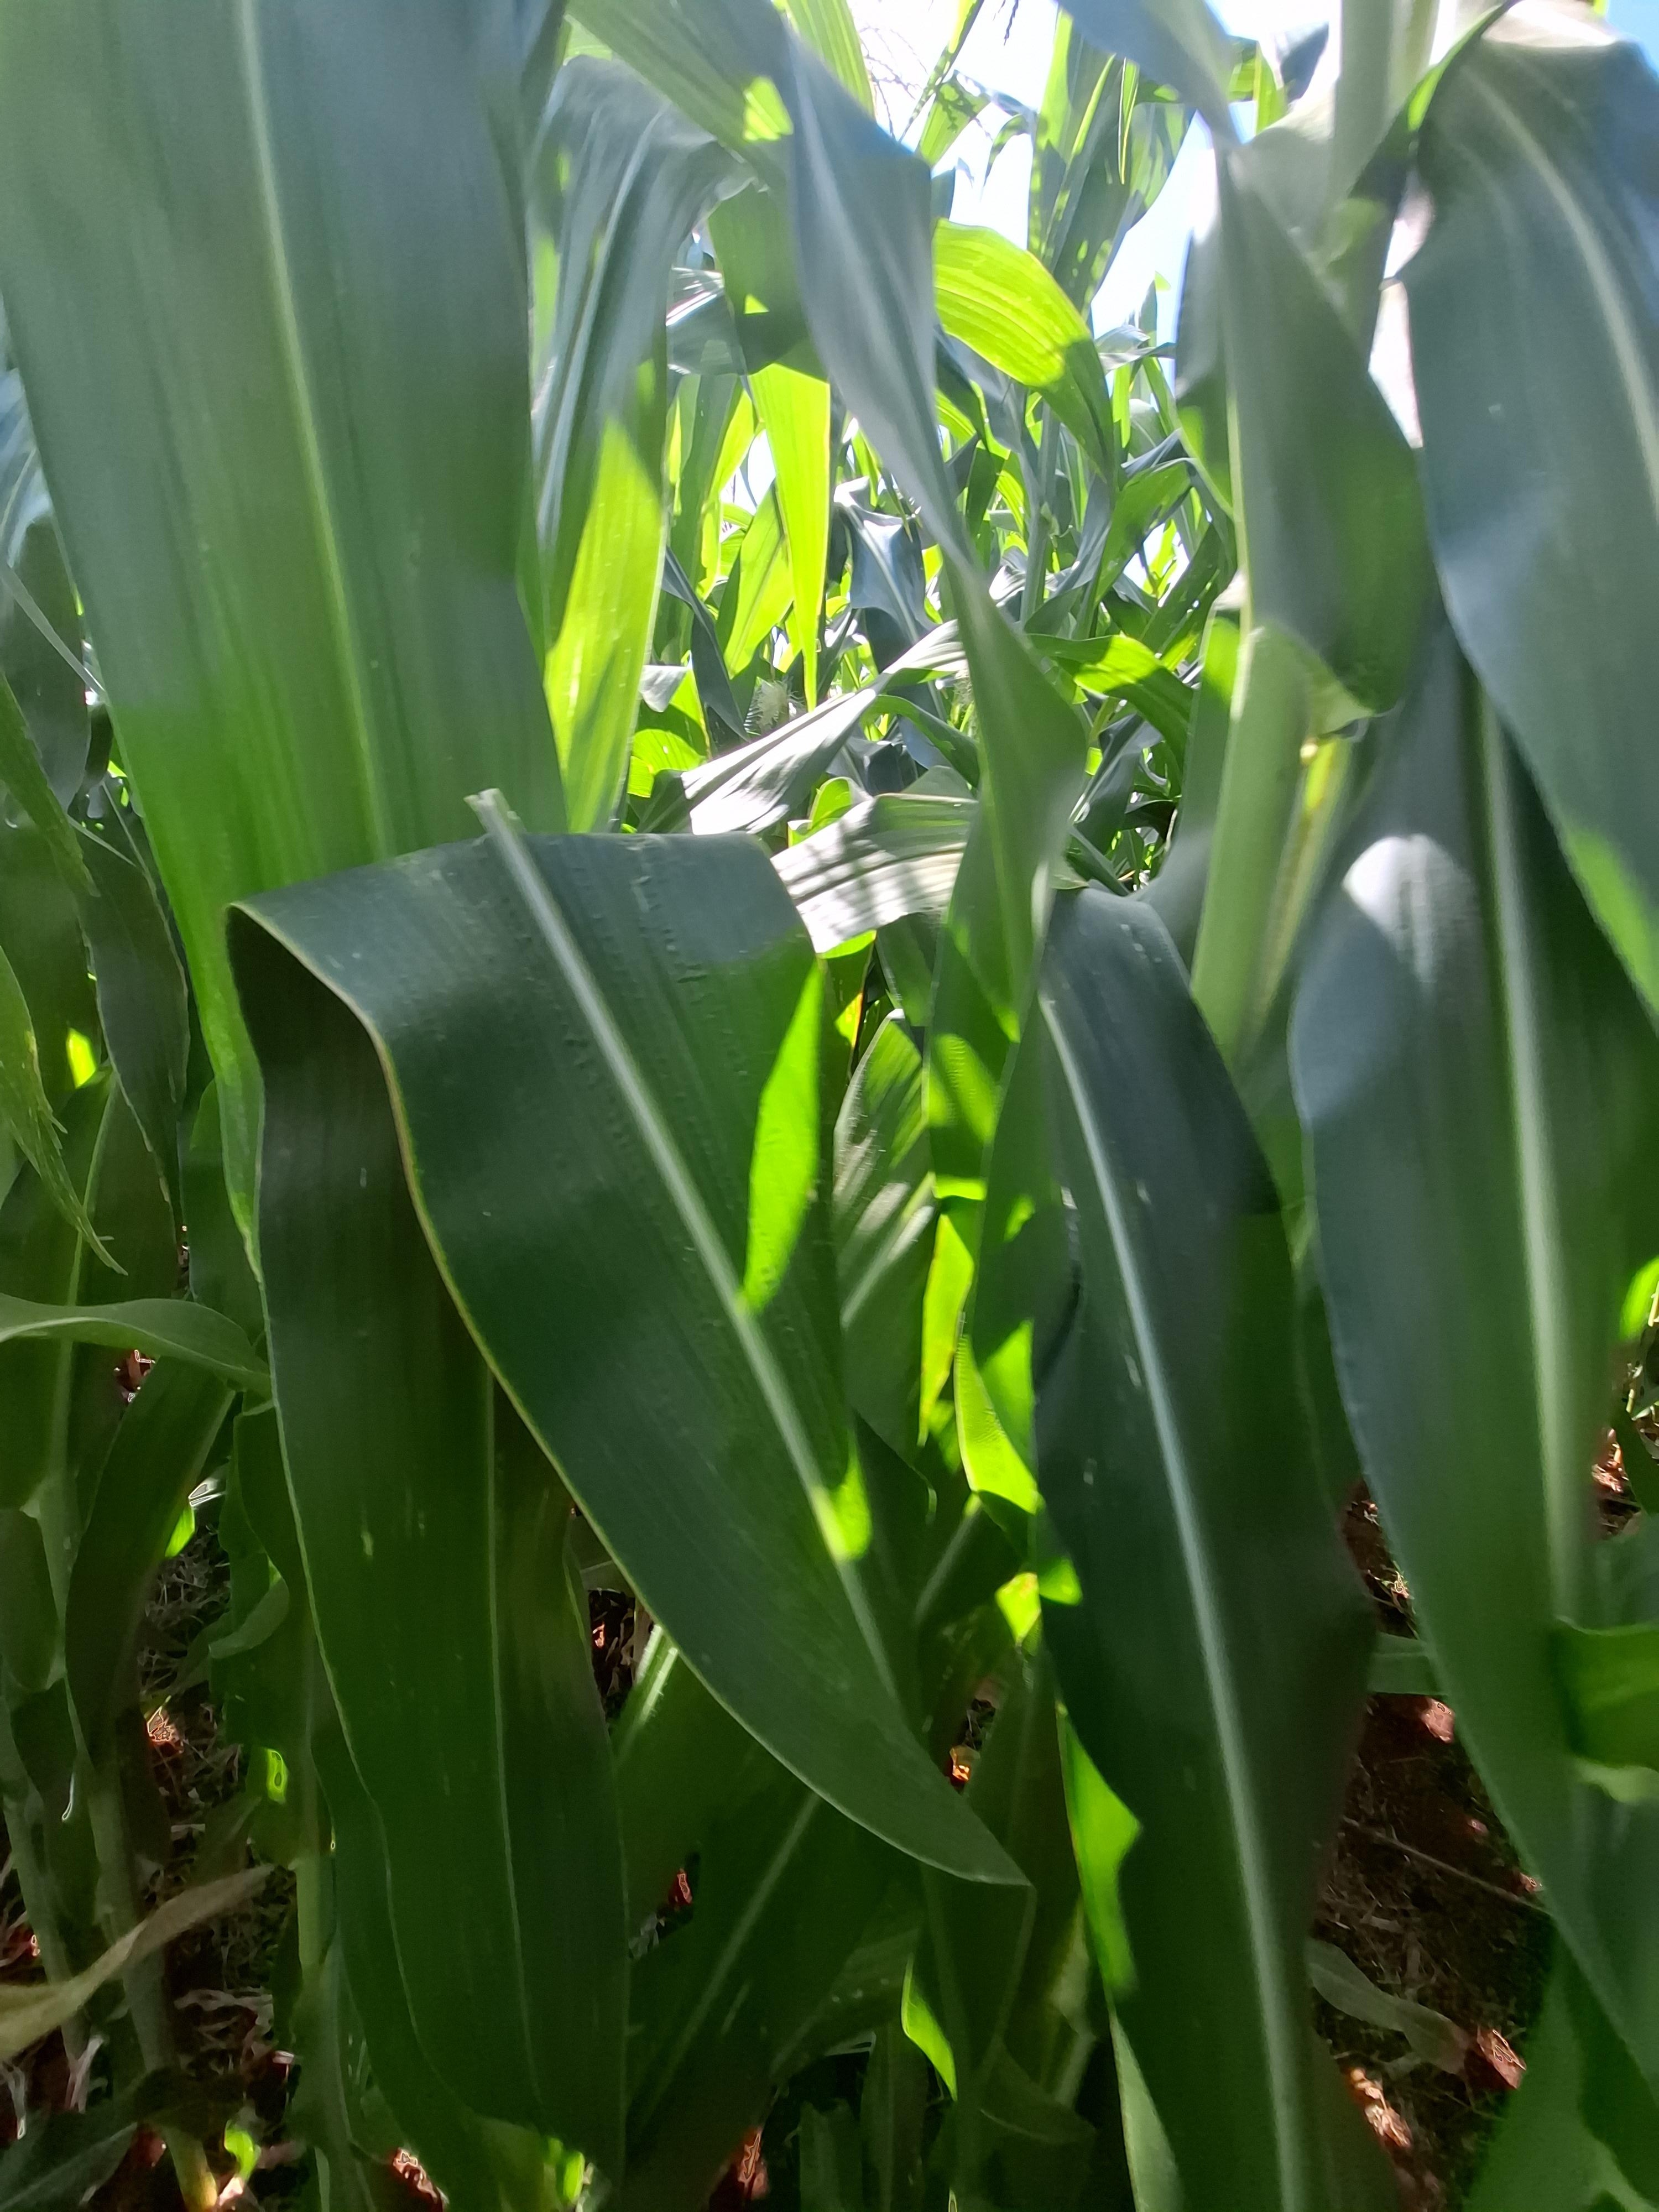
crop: maize
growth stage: flowering
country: Kenya
